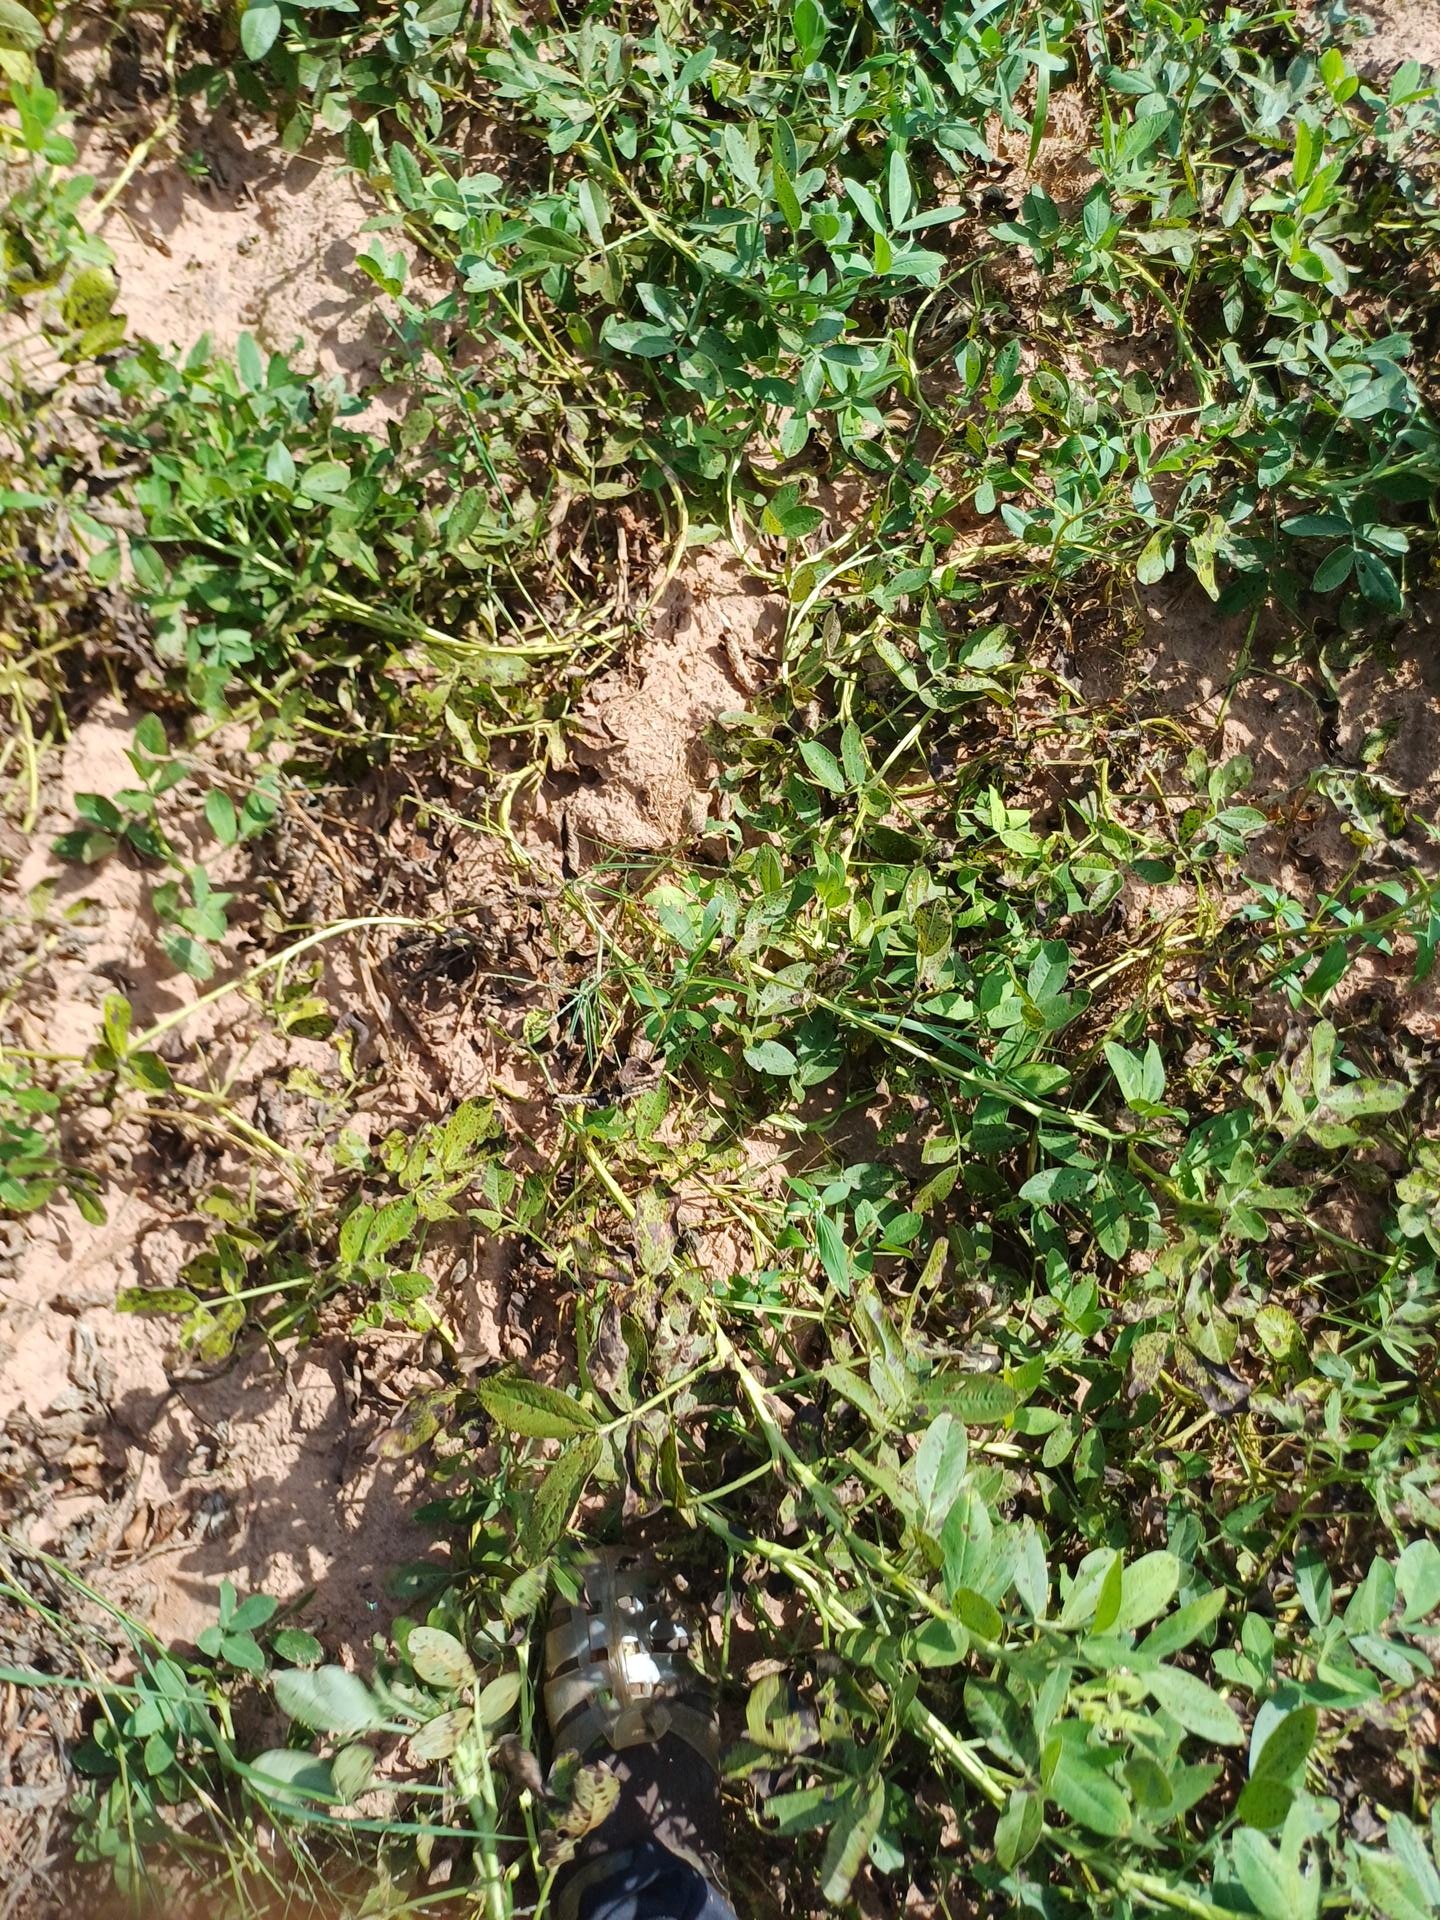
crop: groundnut
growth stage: flowering
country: Senegal
